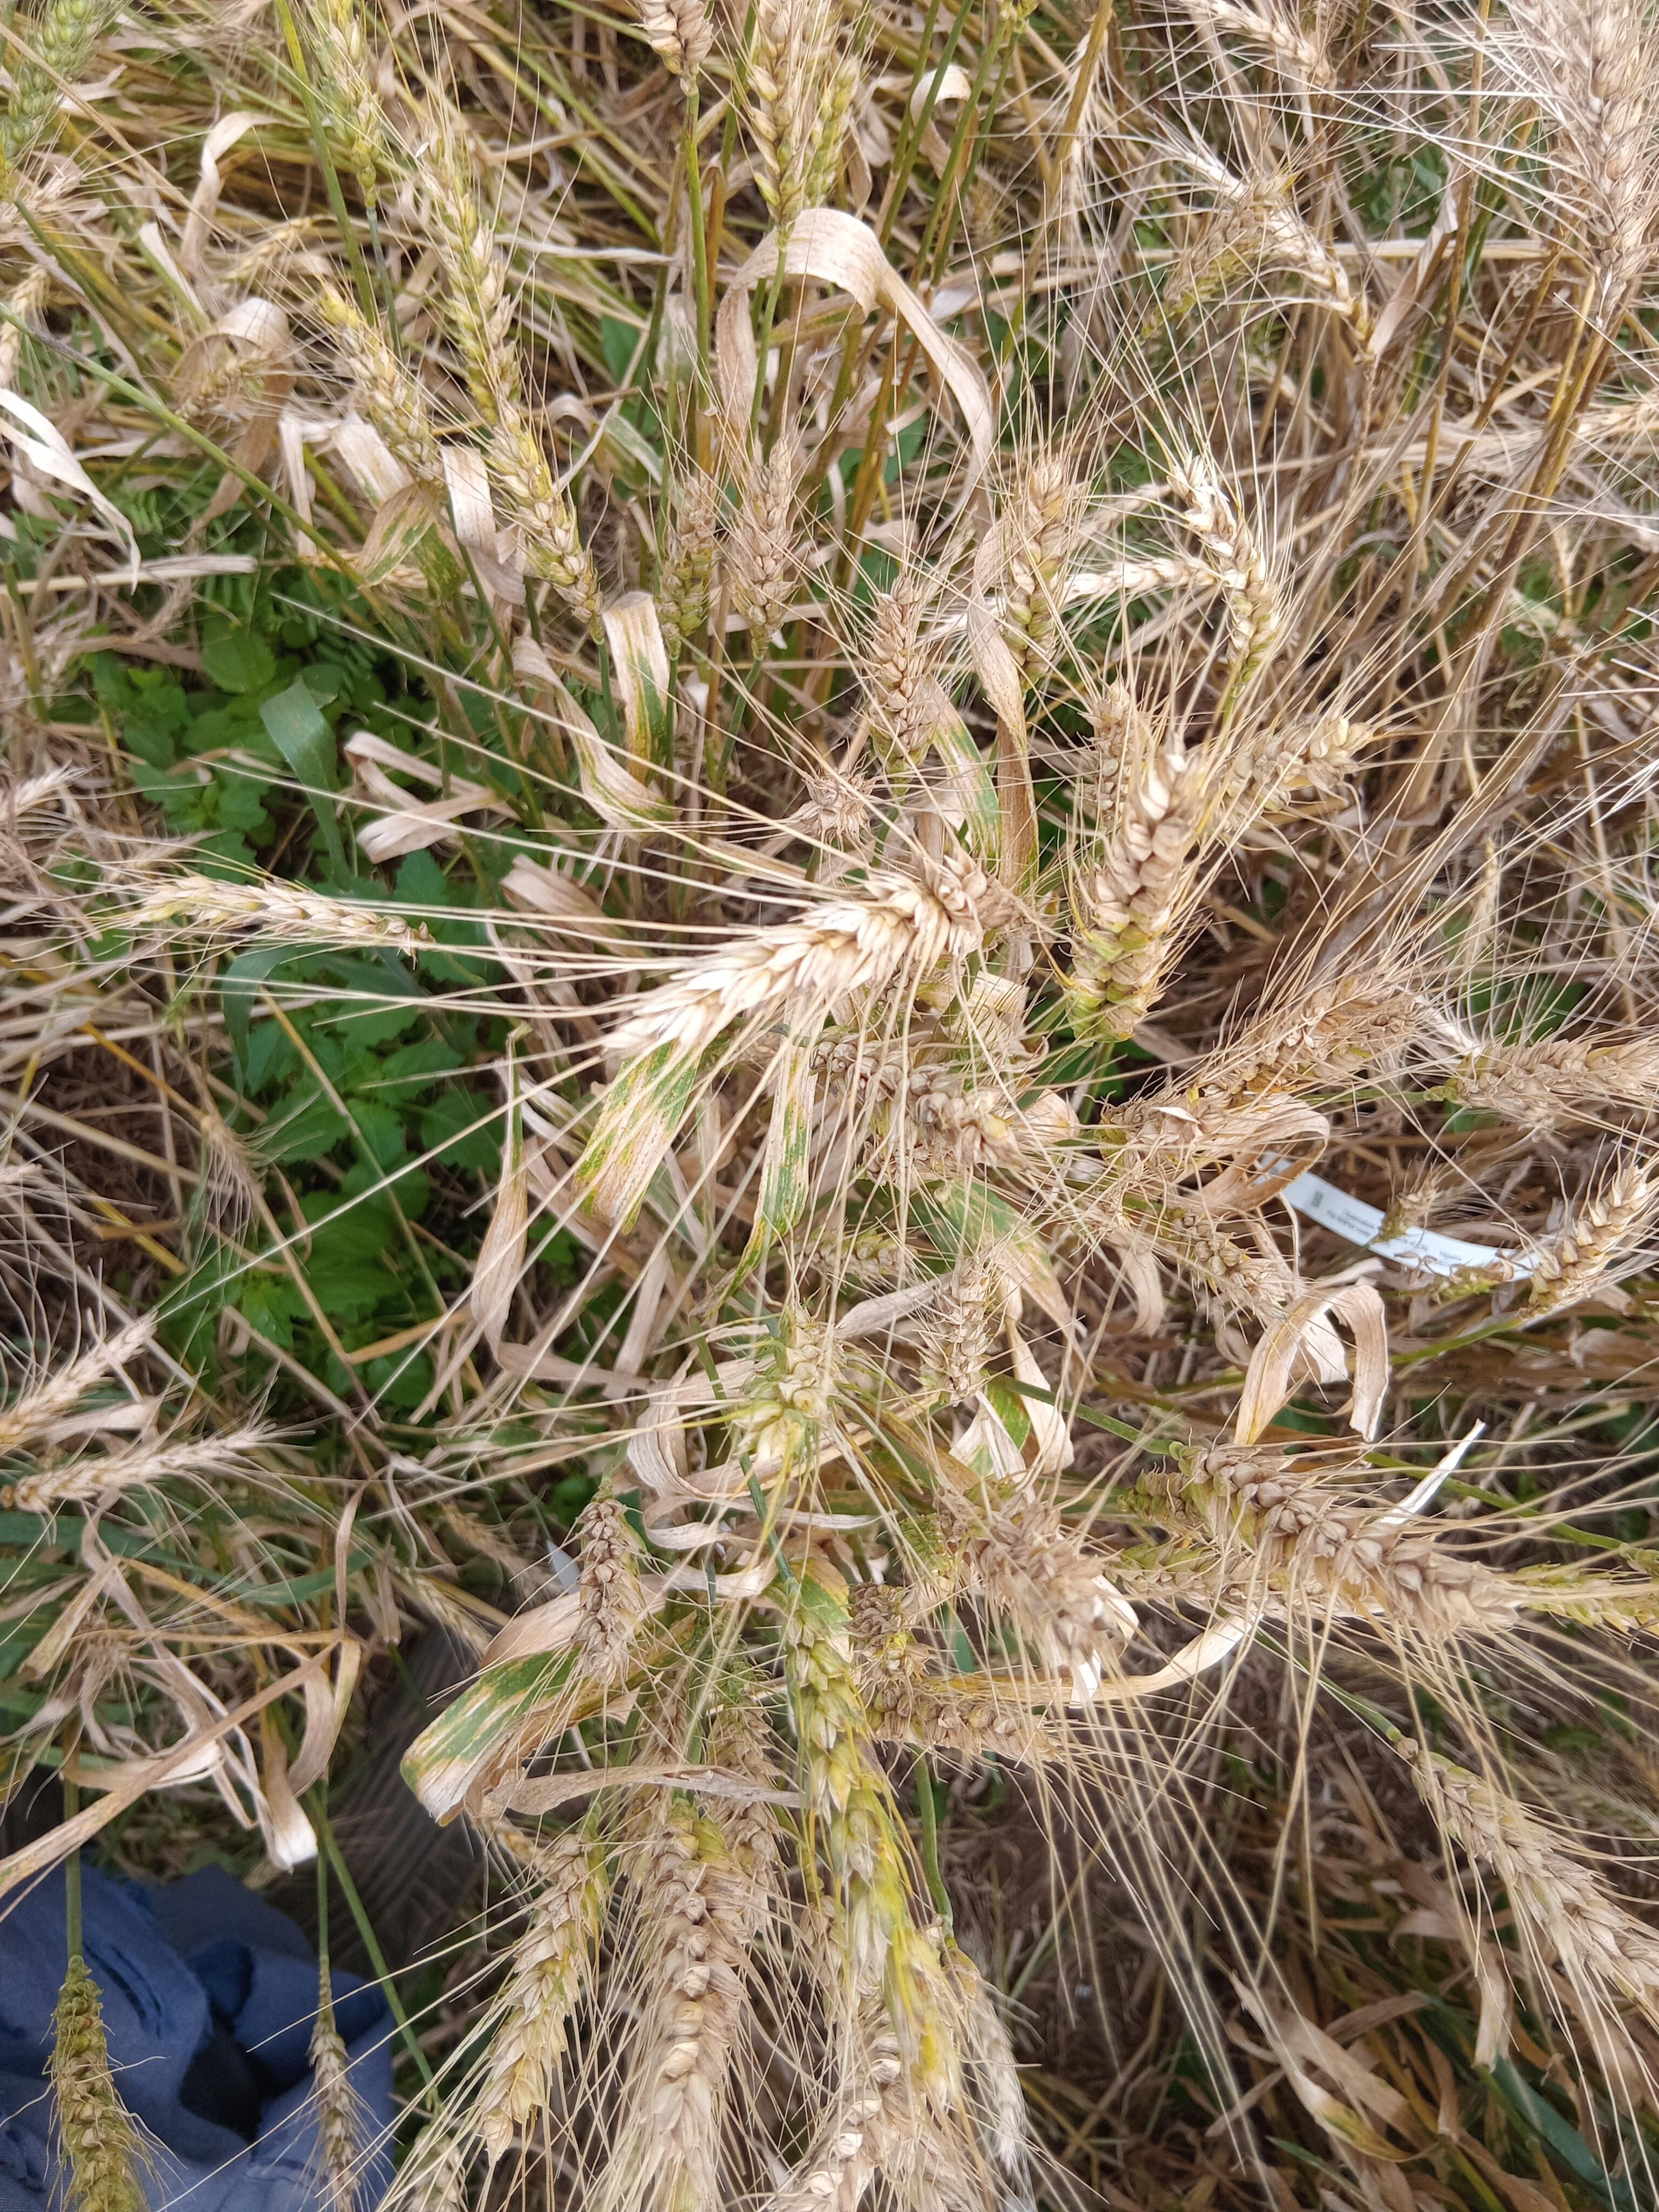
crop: wheat
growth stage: maturity
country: Kenya
